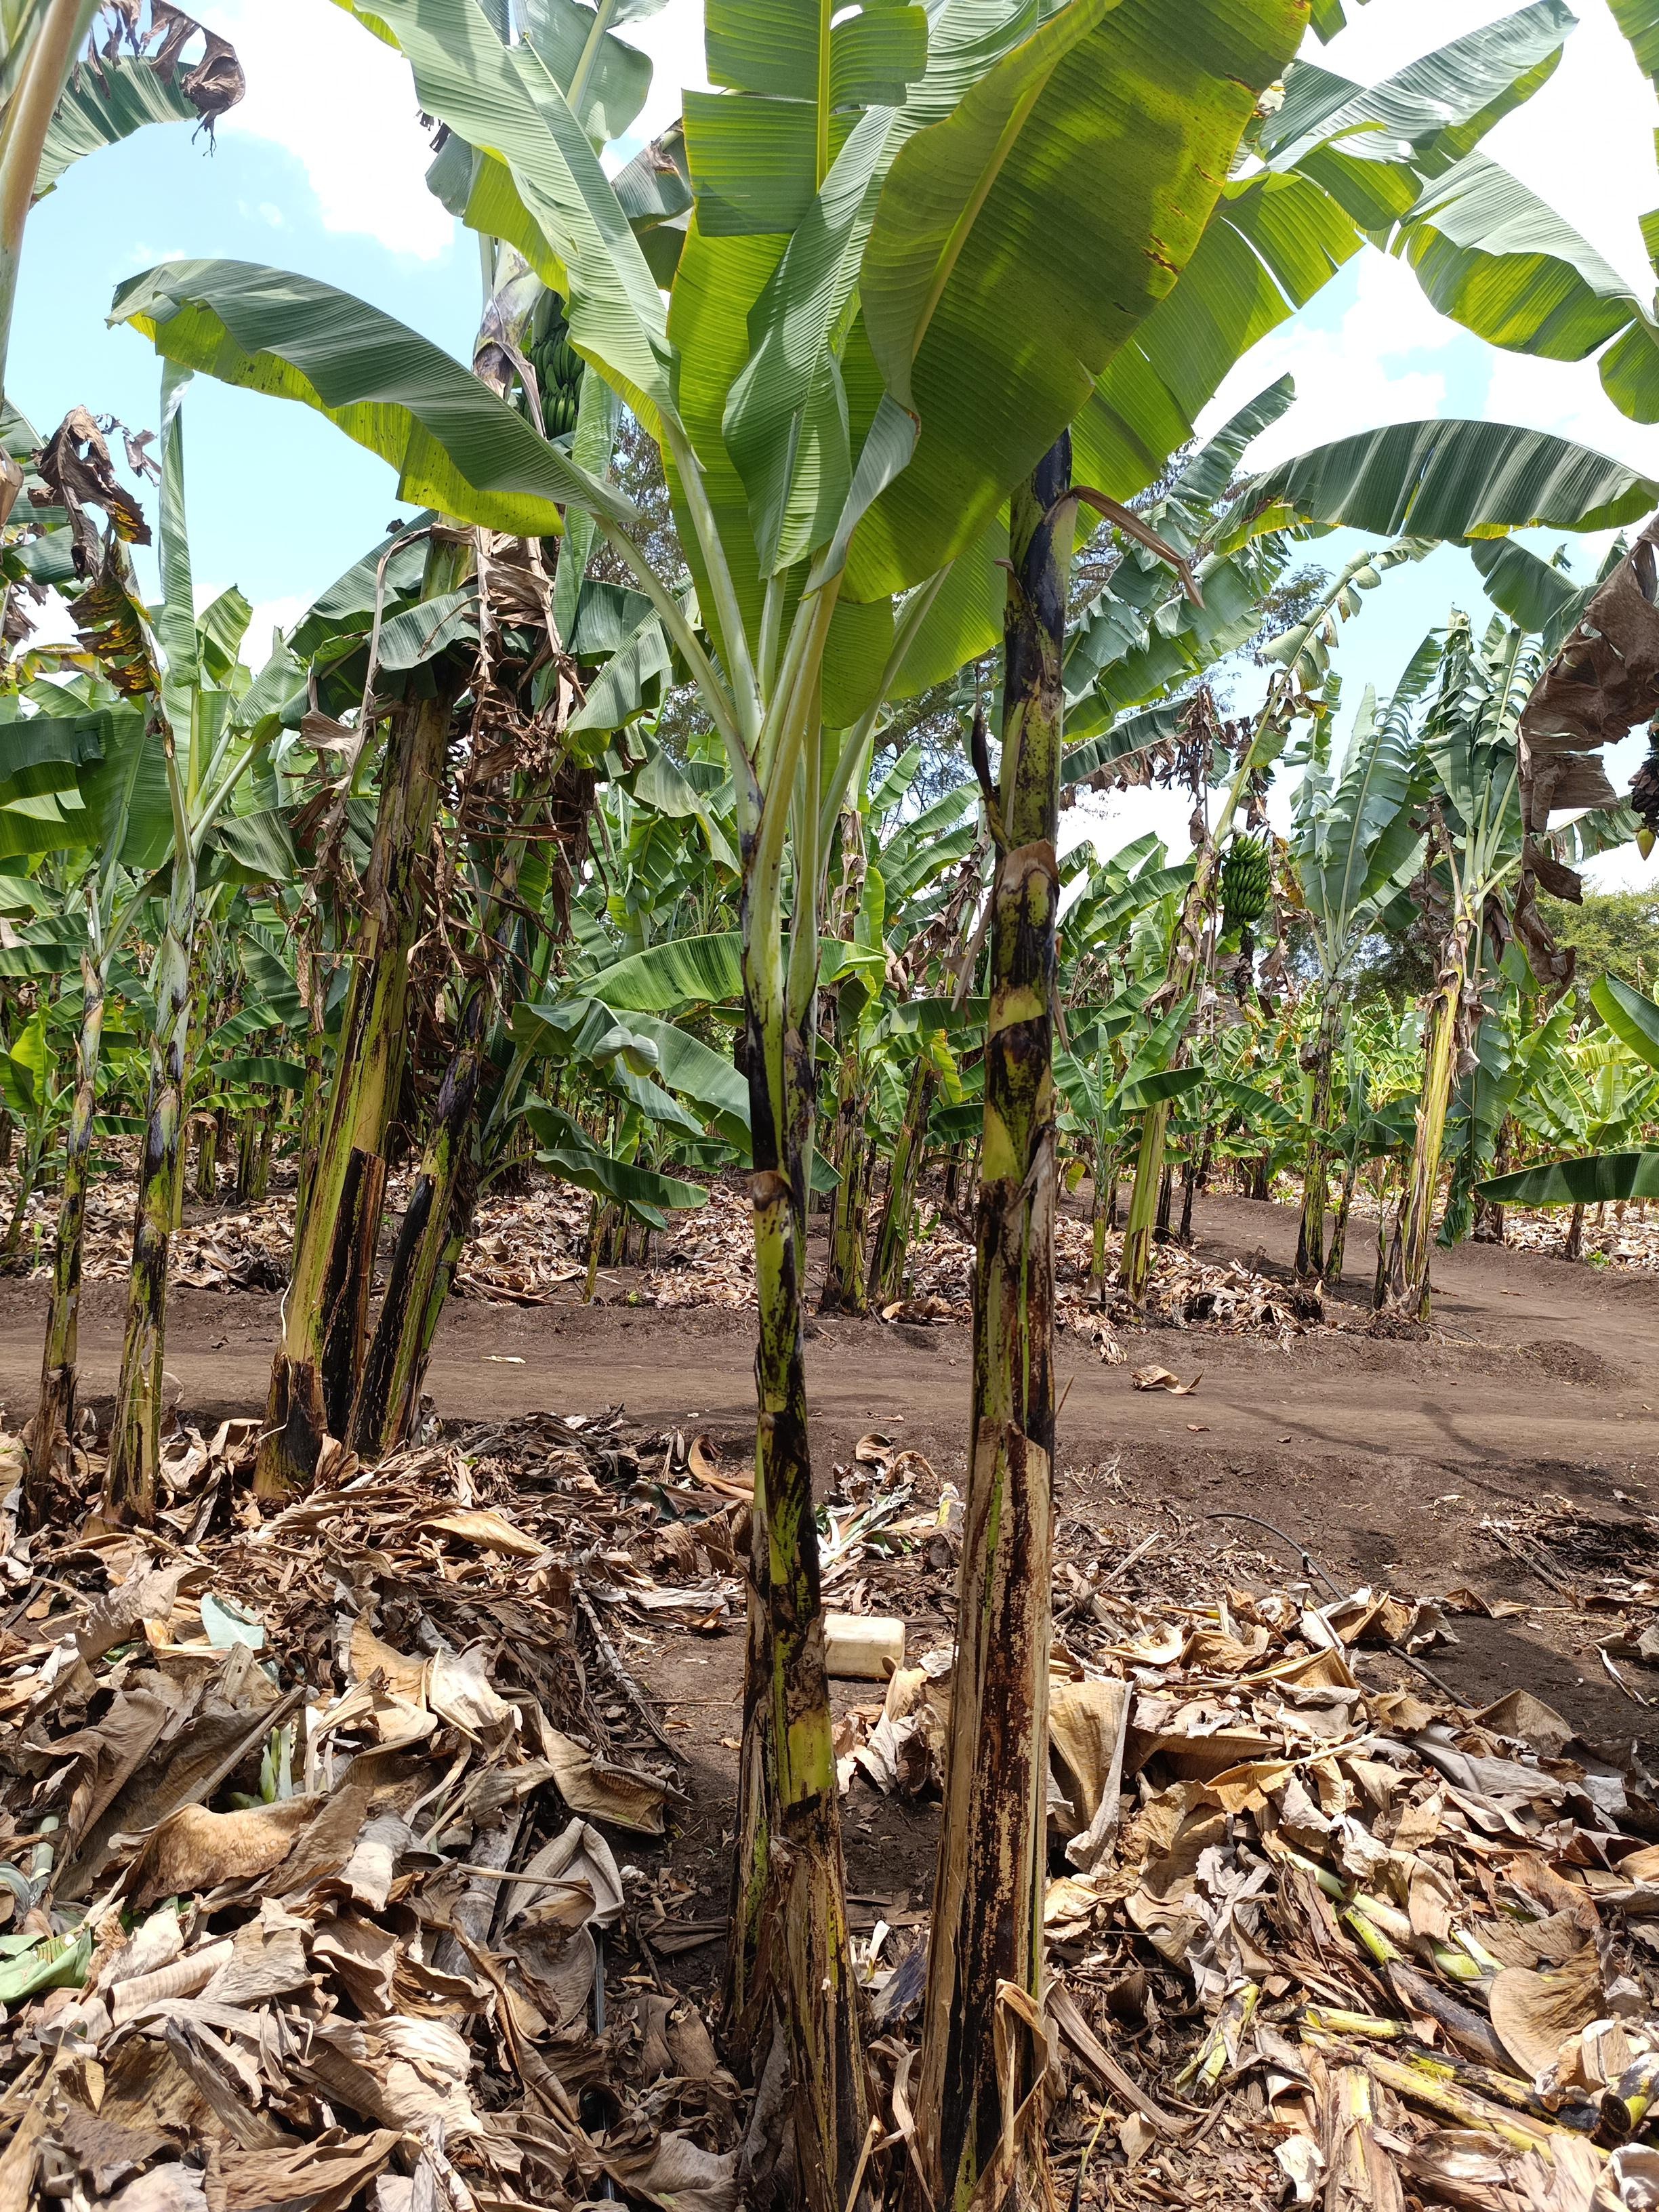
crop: banana
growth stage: vegetative
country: Tanzania
